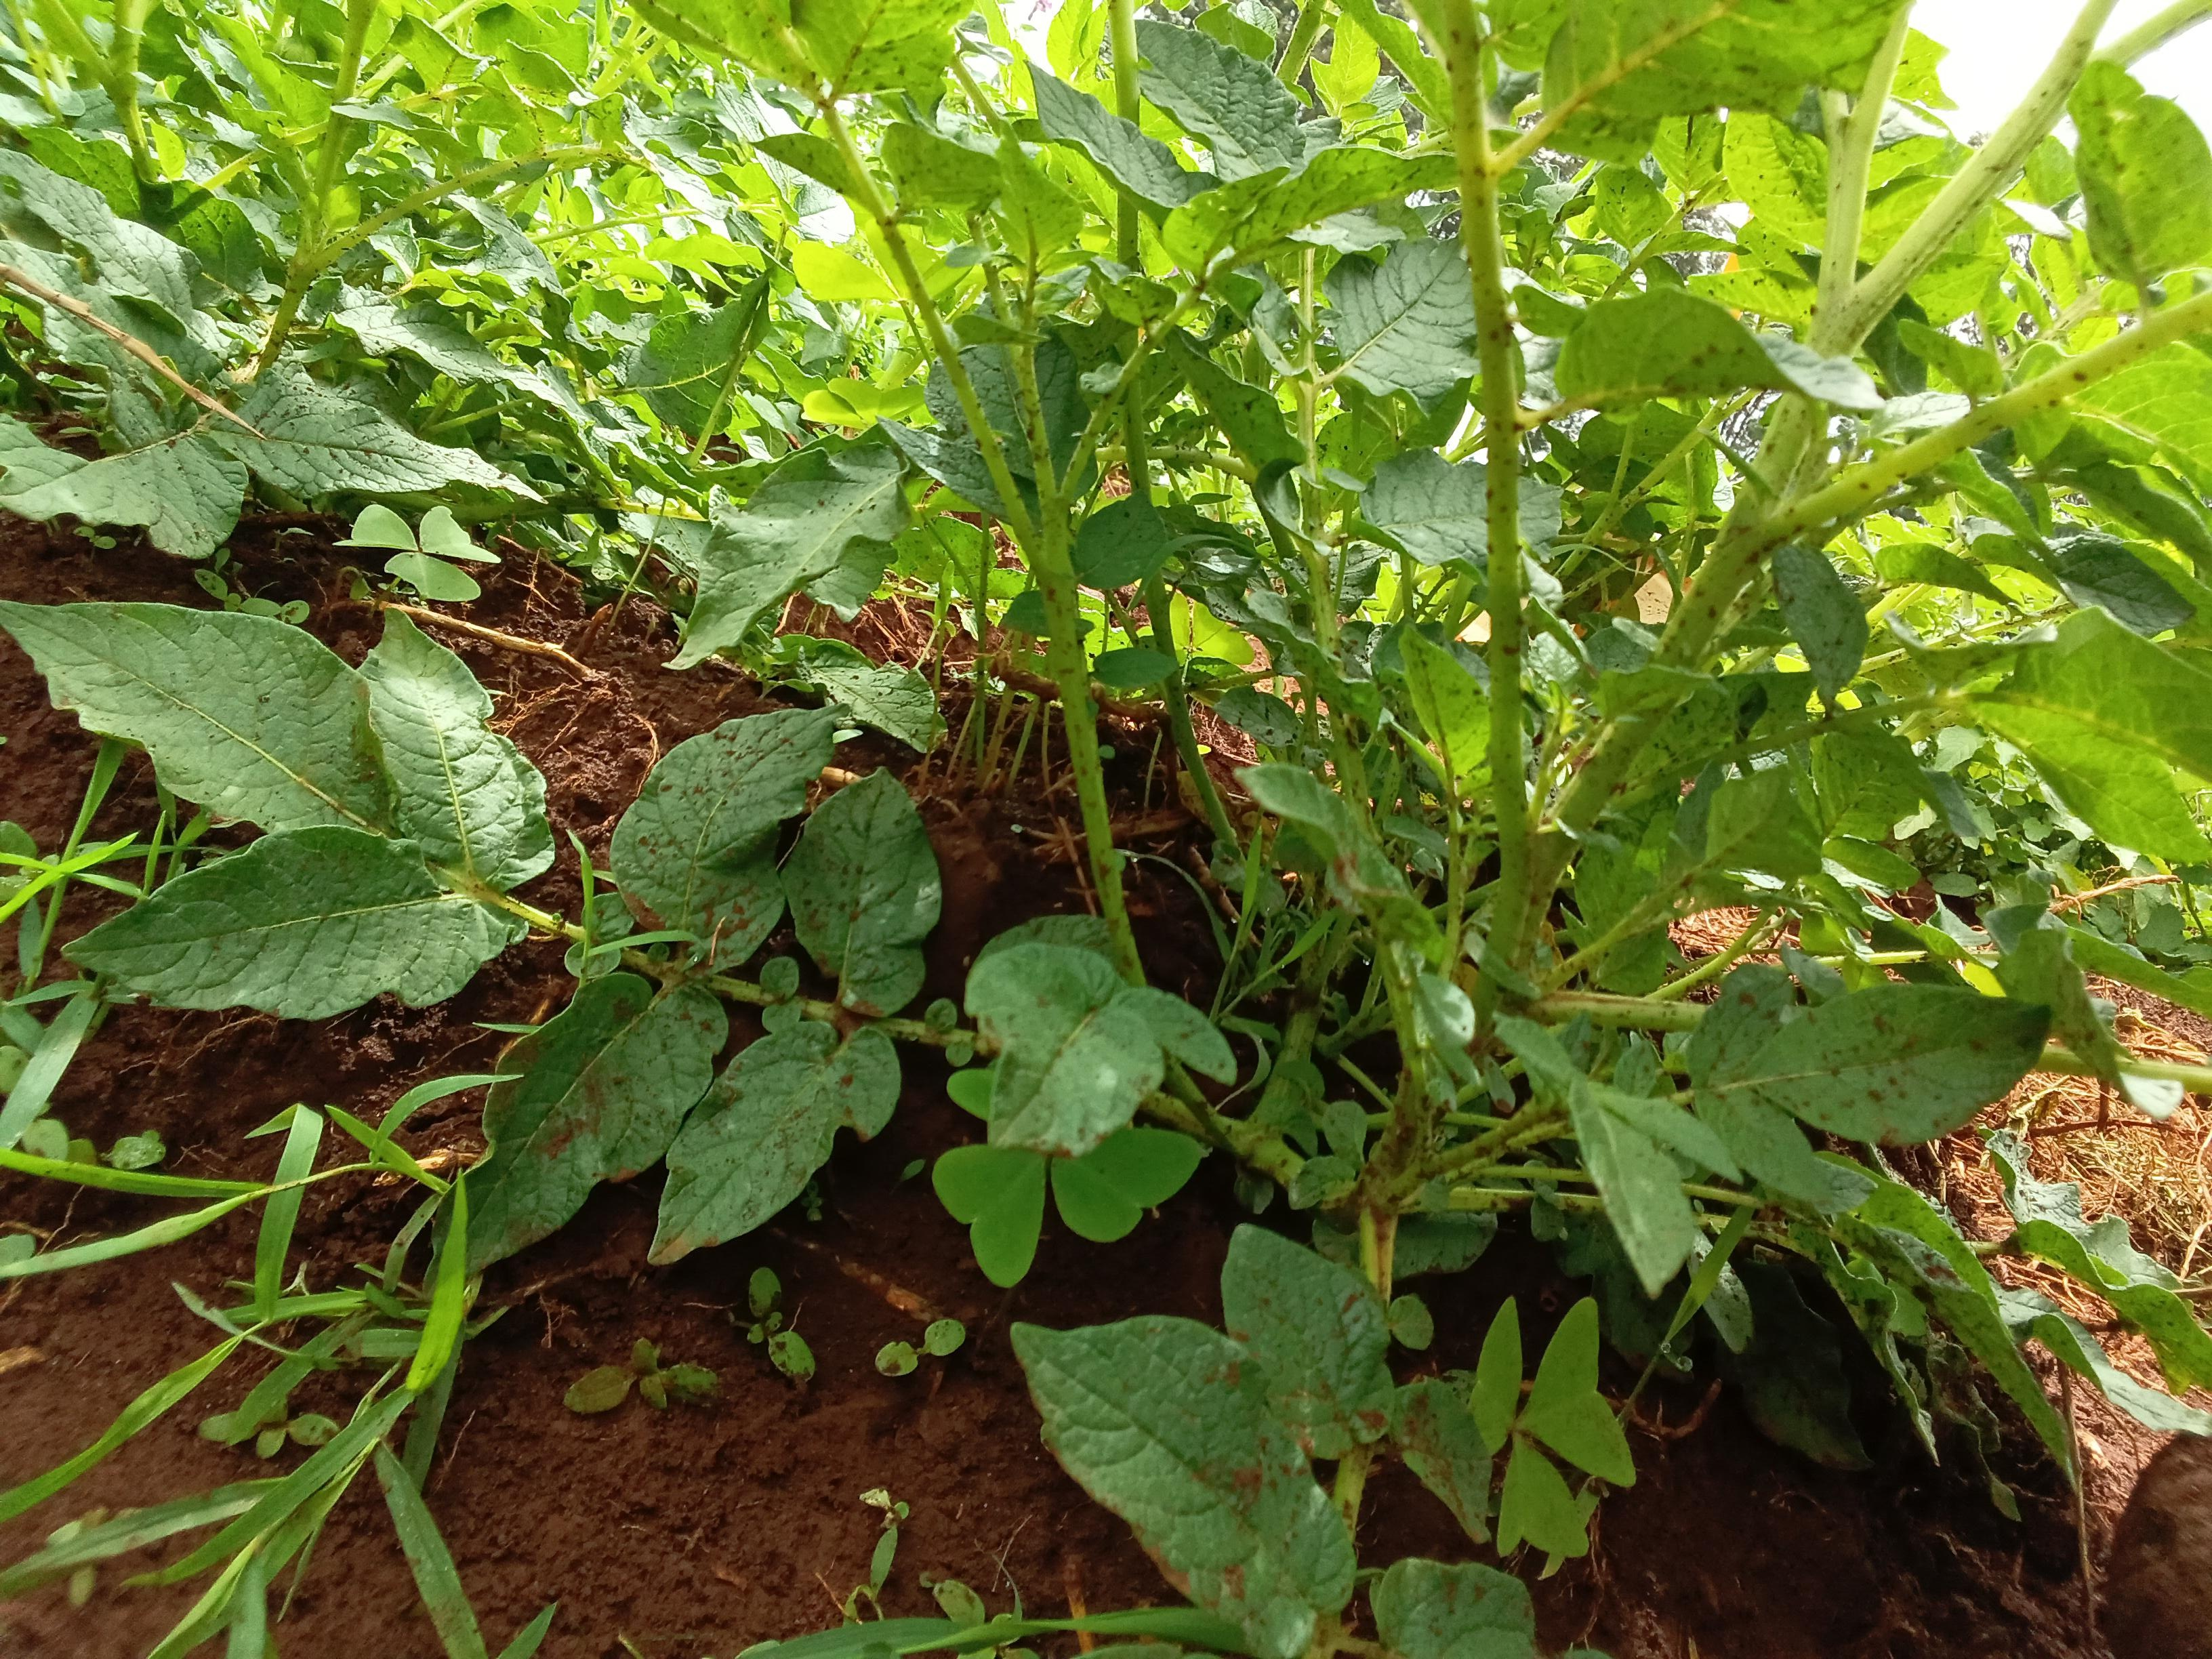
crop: potato
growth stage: flowering
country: Kenya
